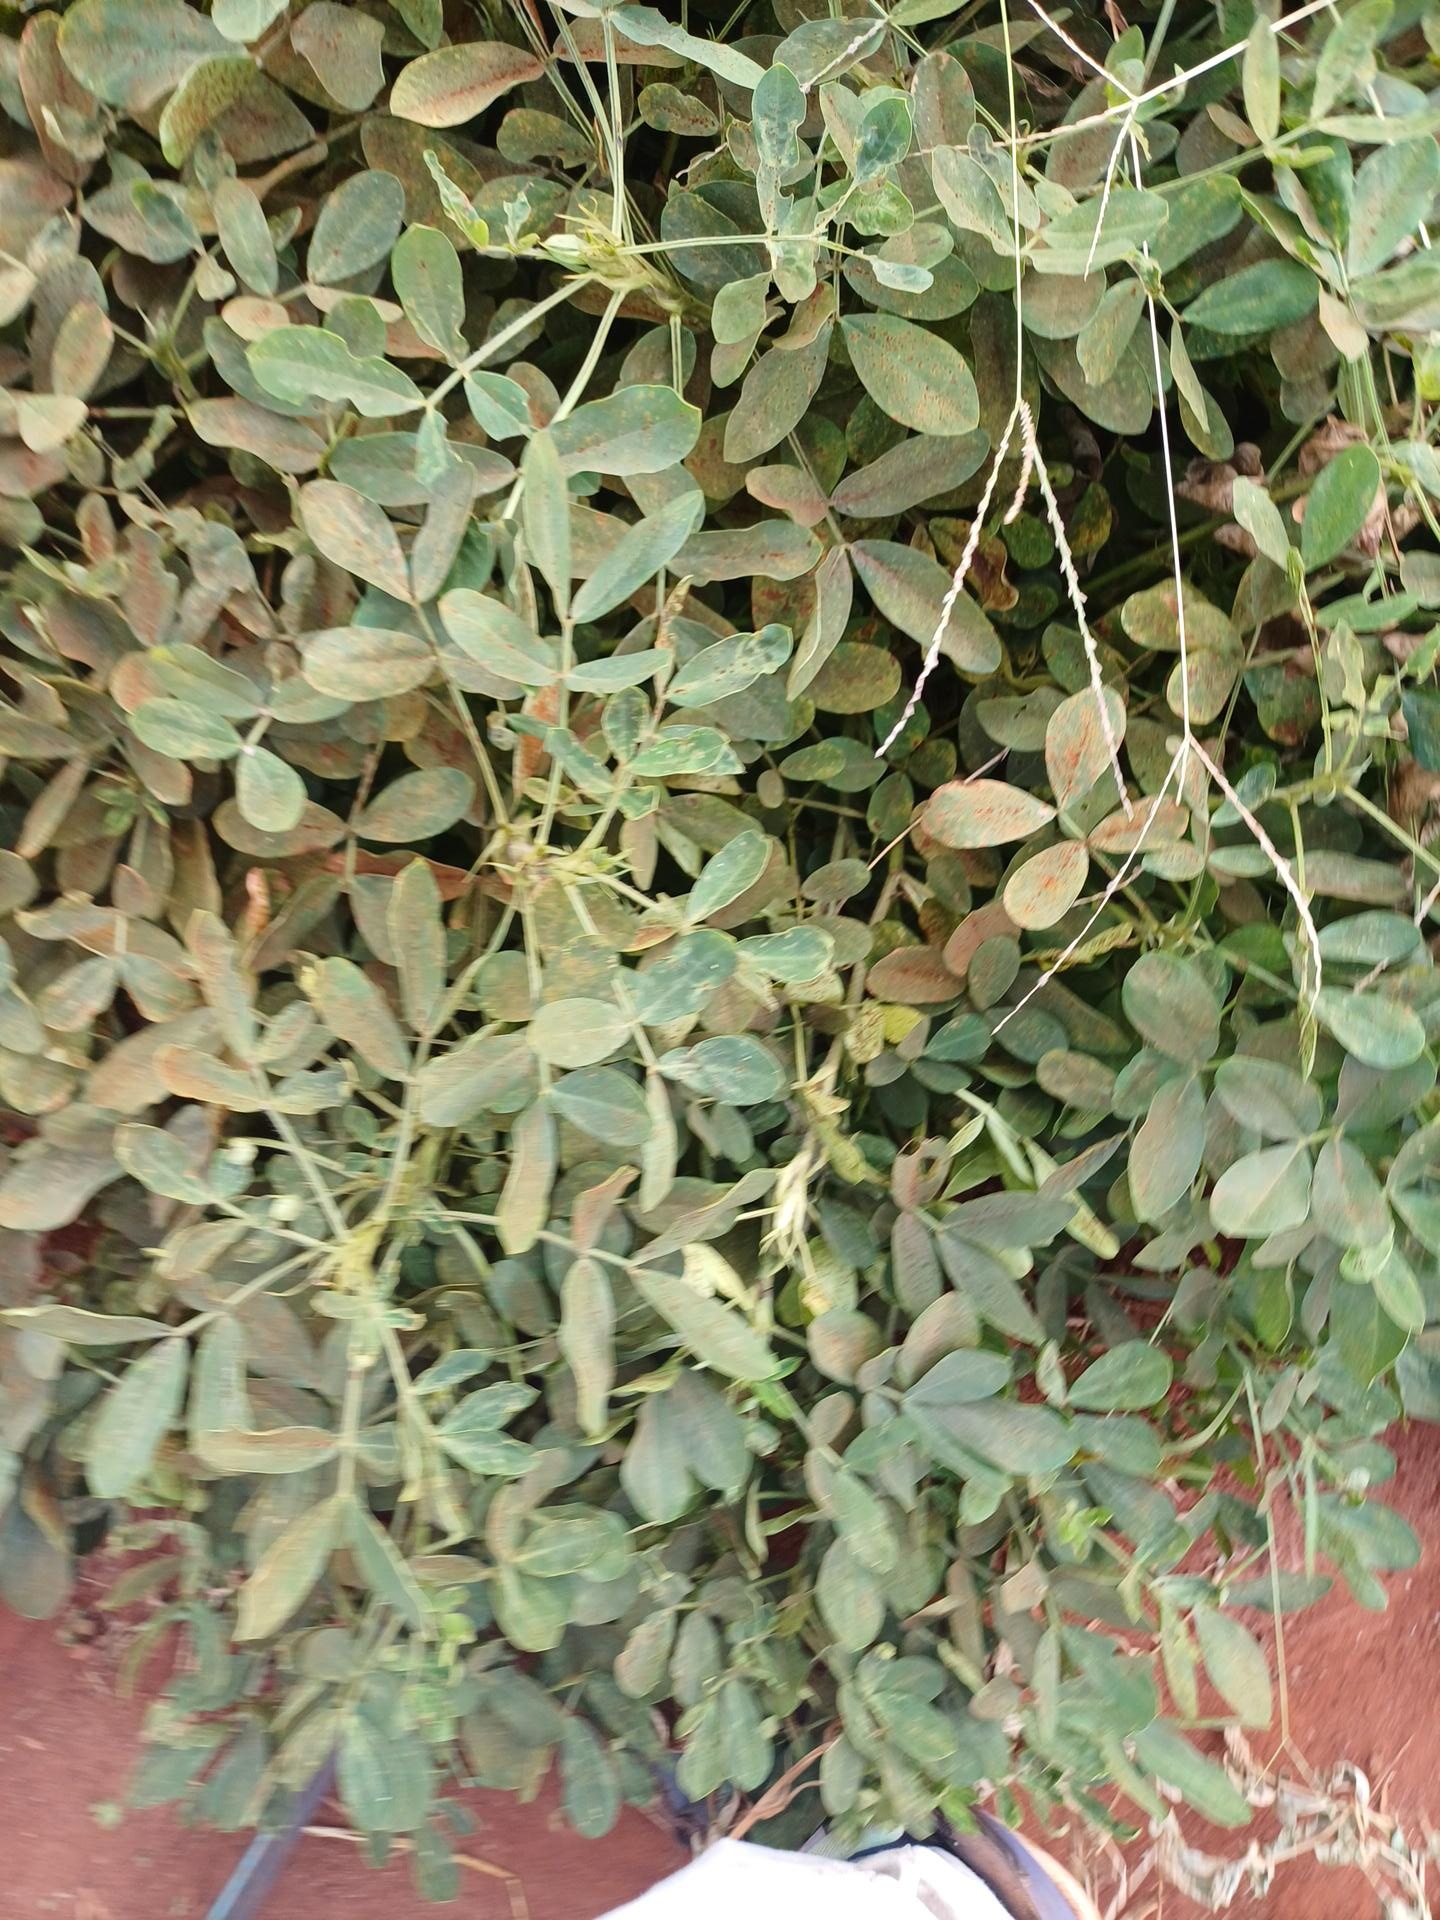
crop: groundnut
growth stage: maturity
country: Kenya
